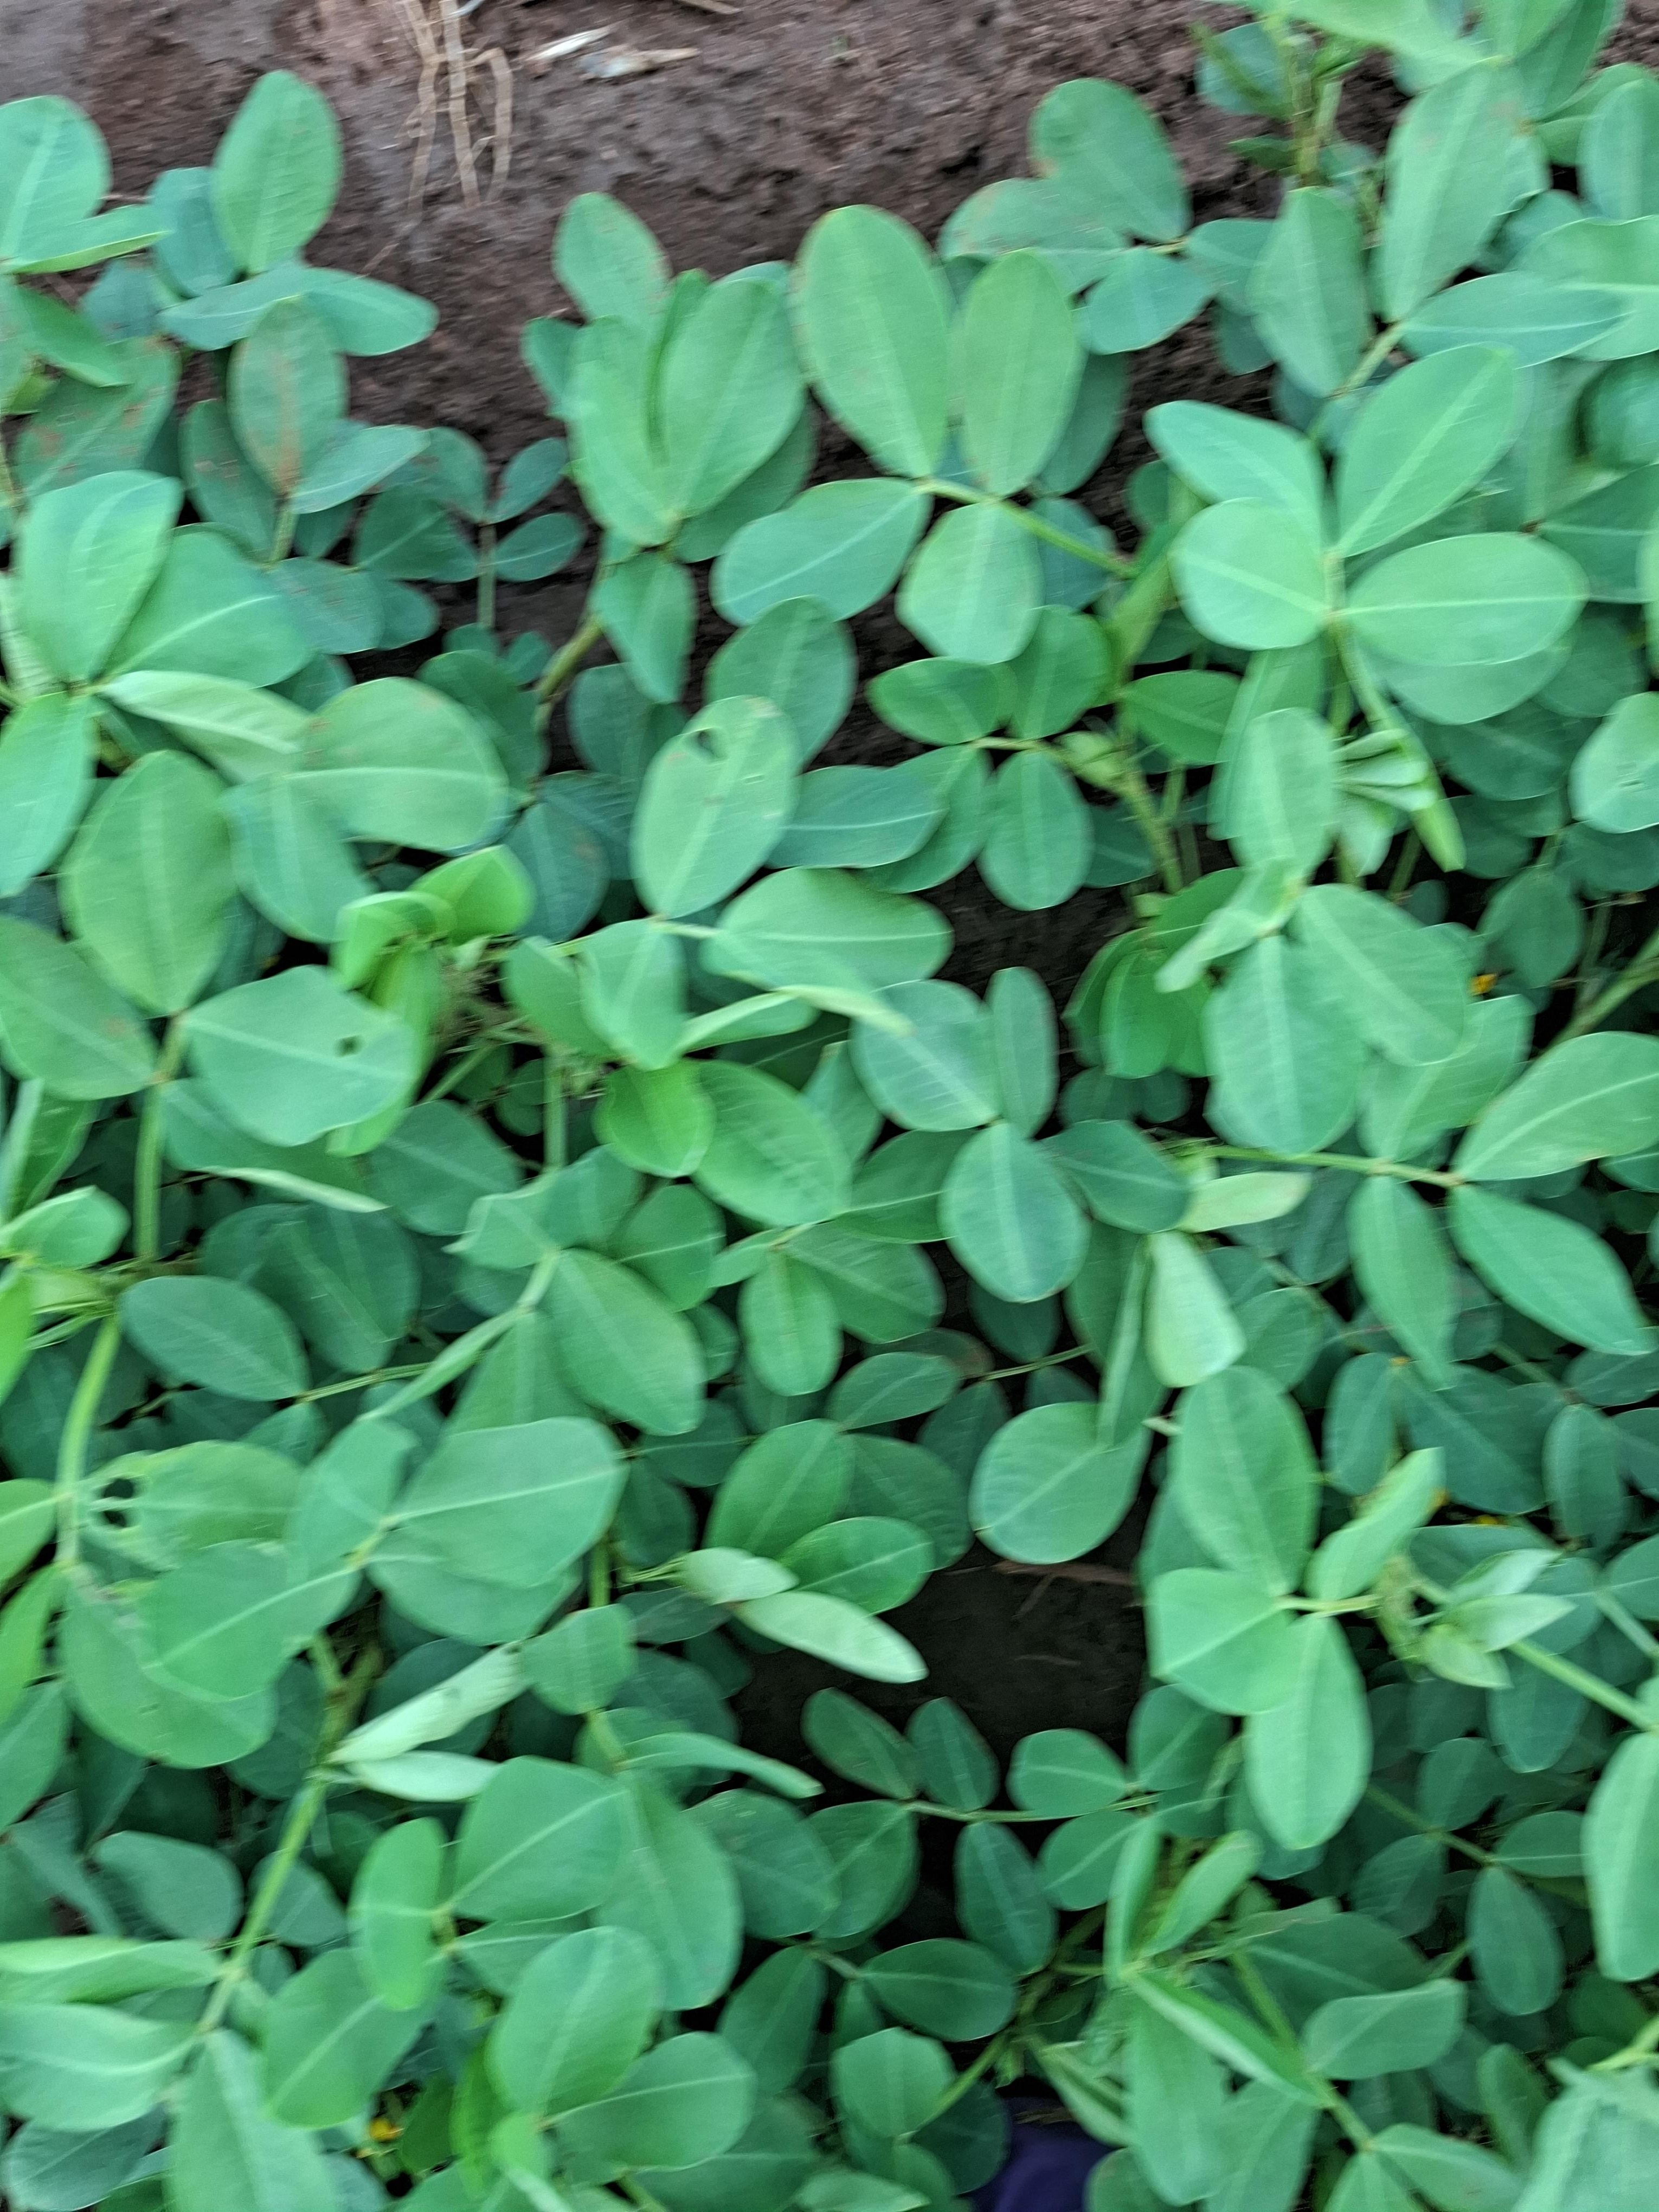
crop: groundnut
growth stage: flowering
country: Kenya
